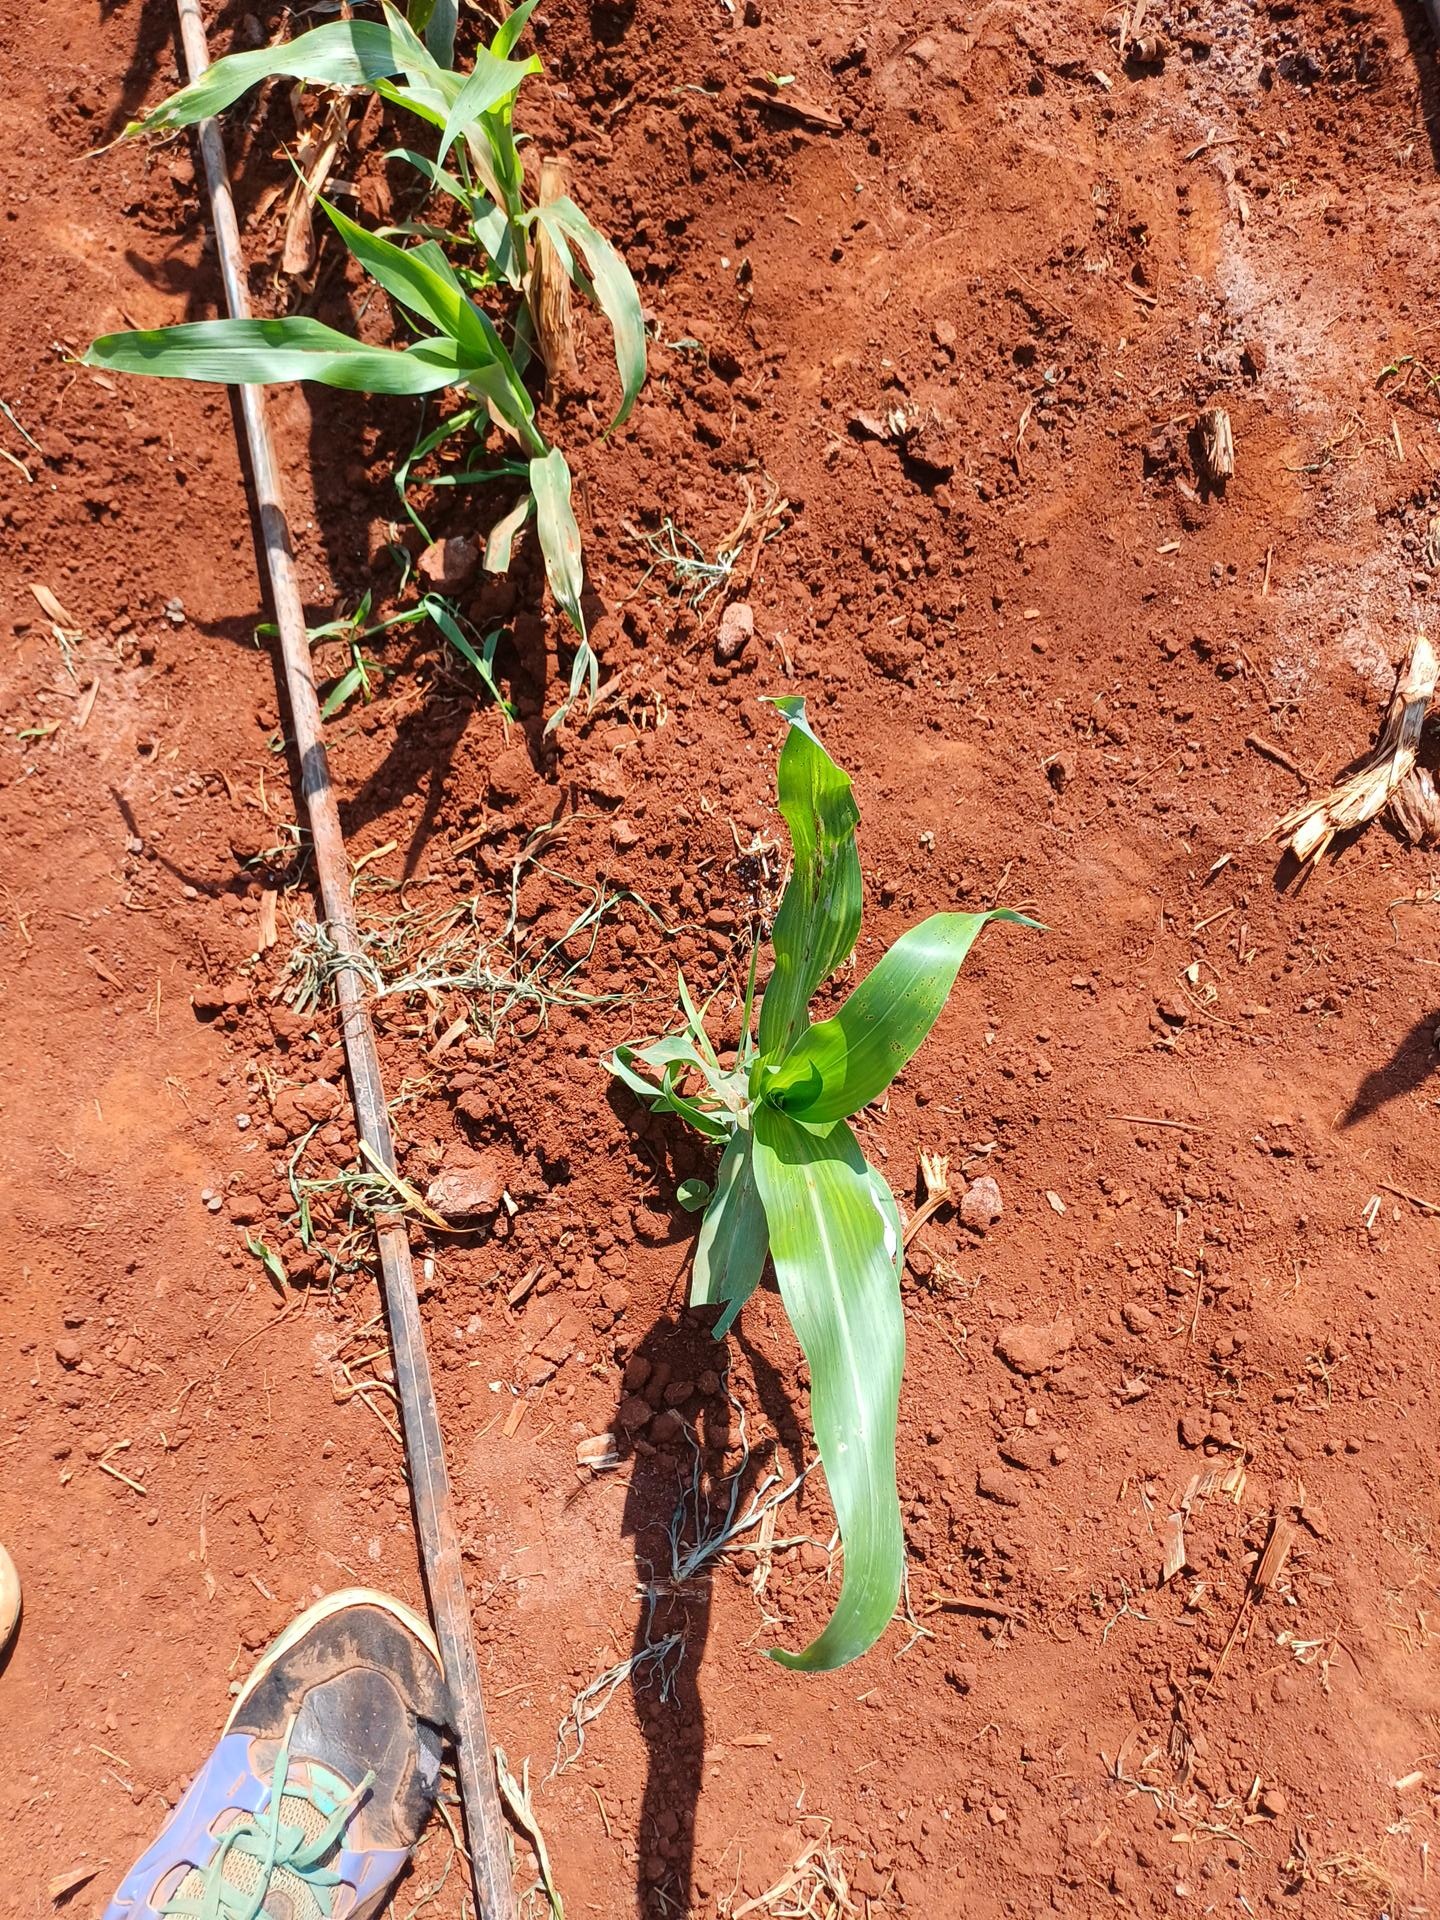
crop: sorghum
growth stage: vegetative
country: Kenya
